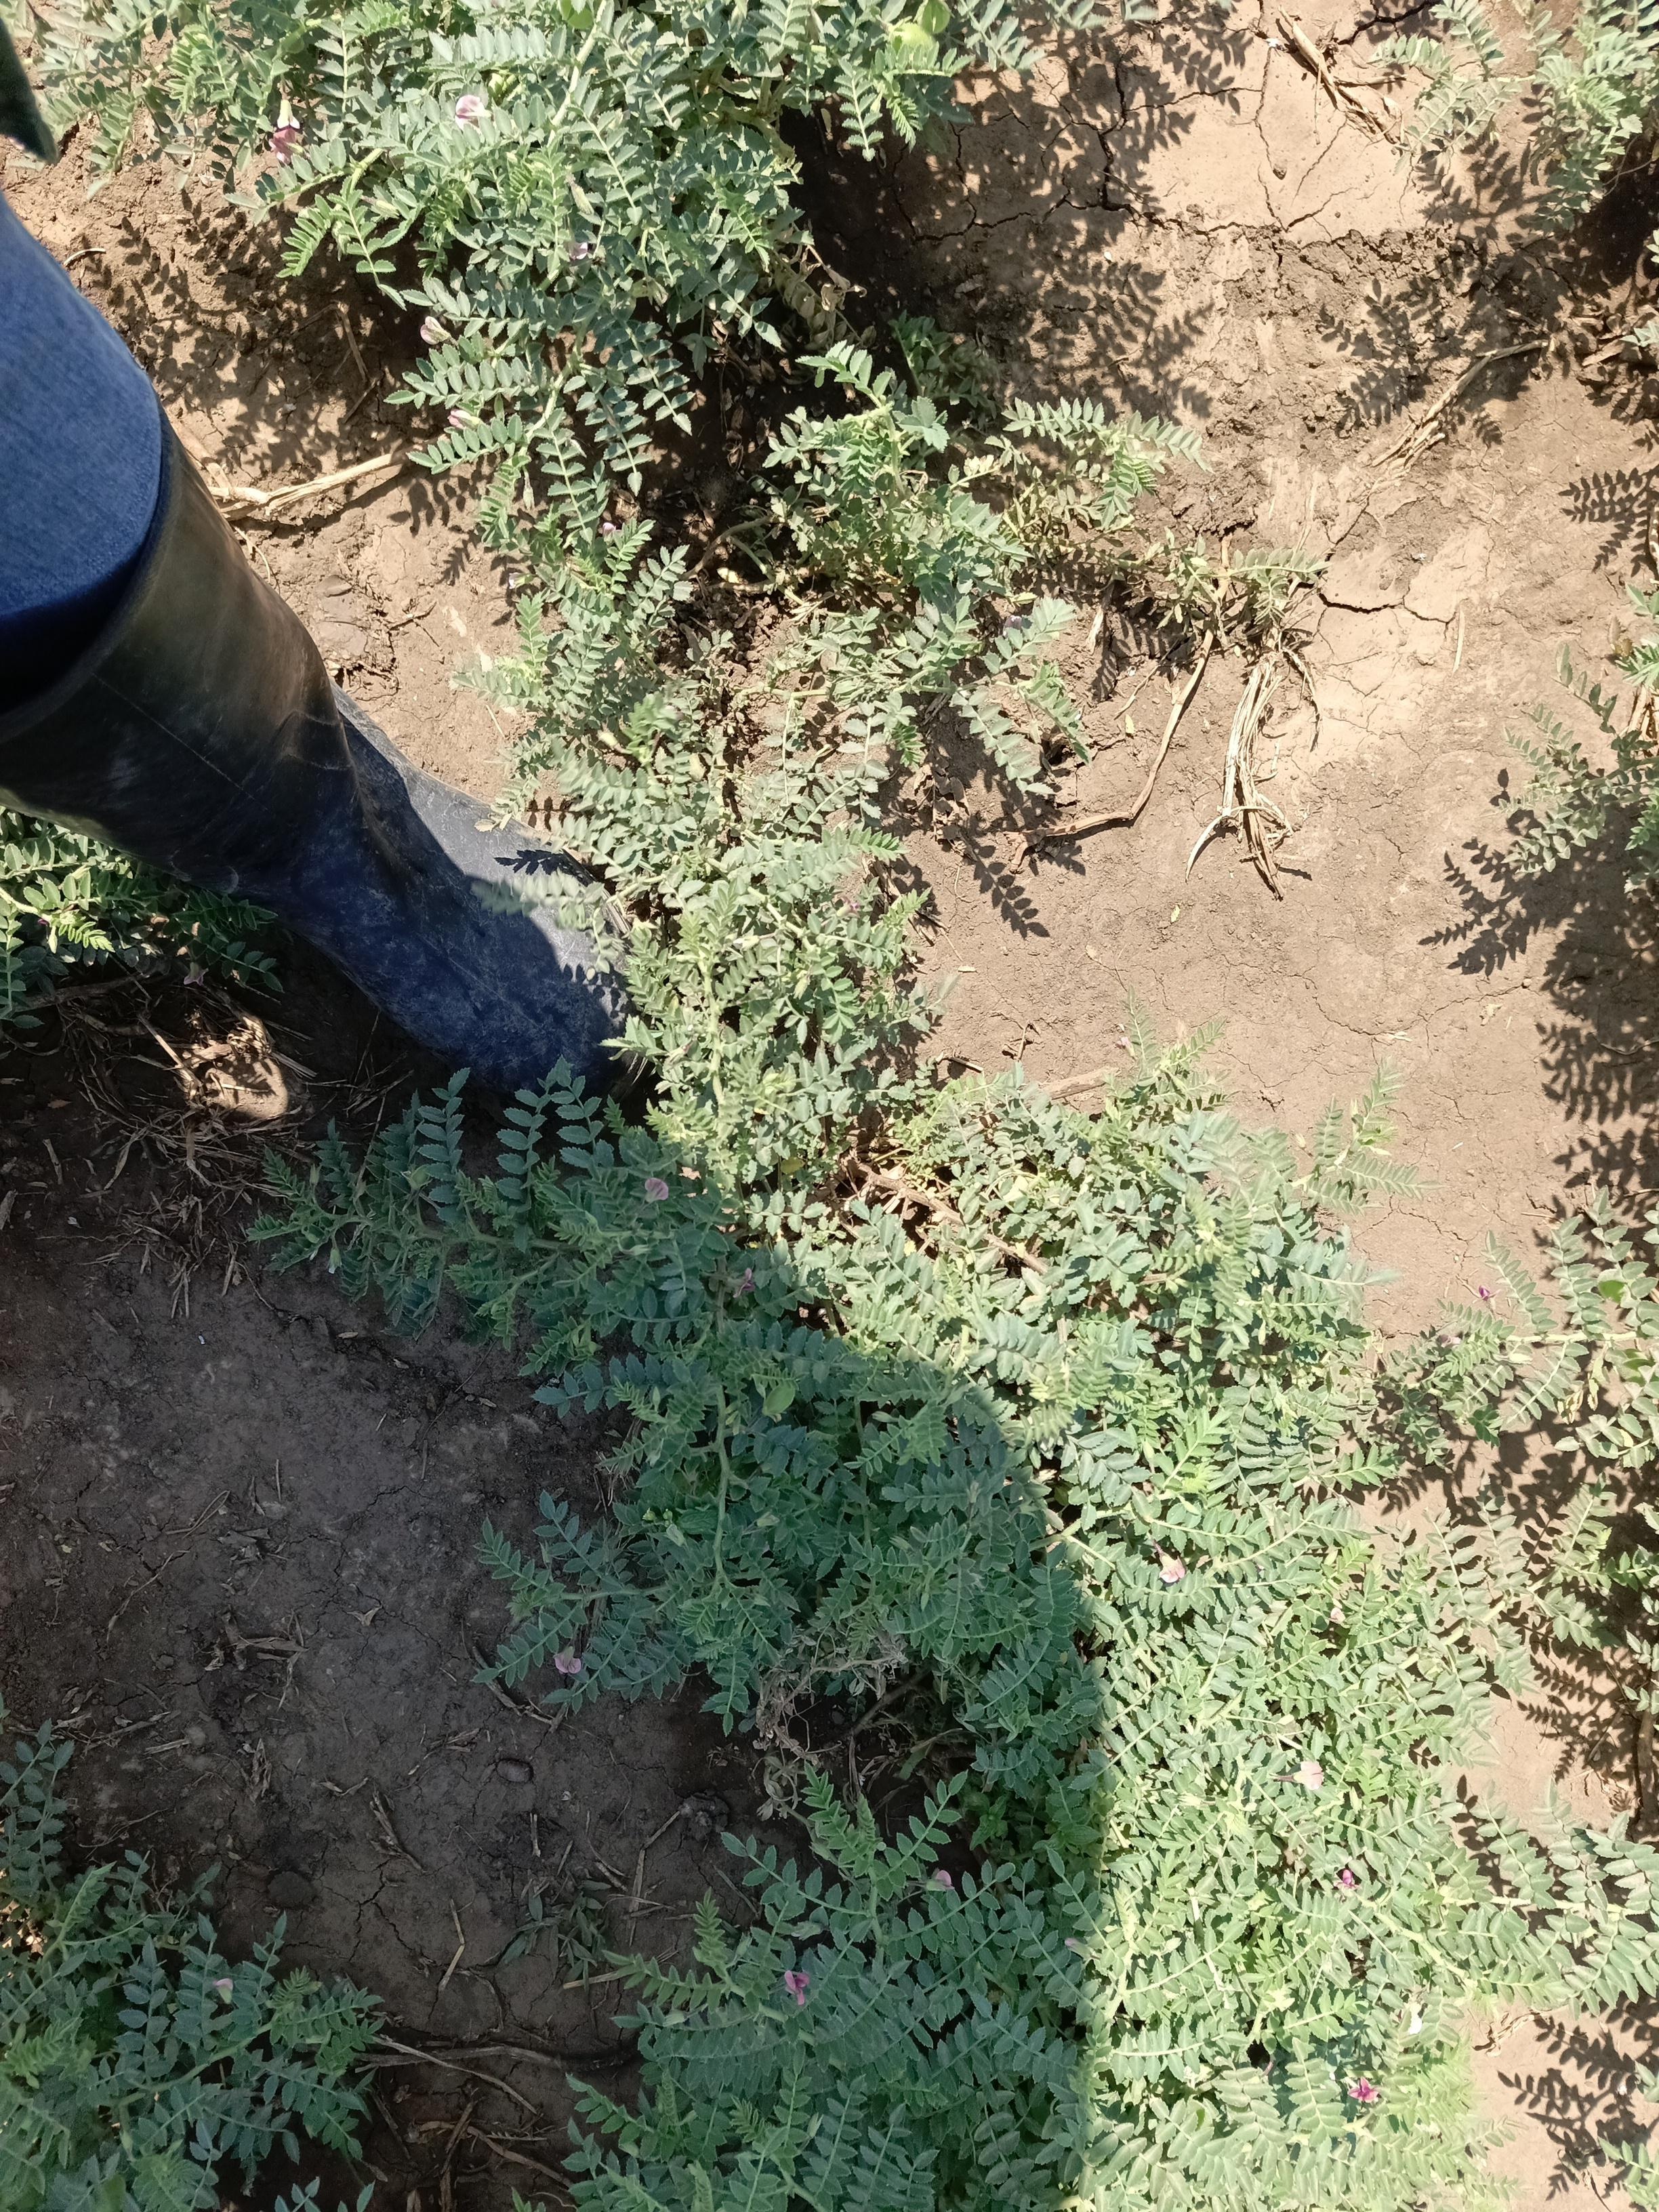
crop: chickpea
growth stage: development pod
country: Tanzania
